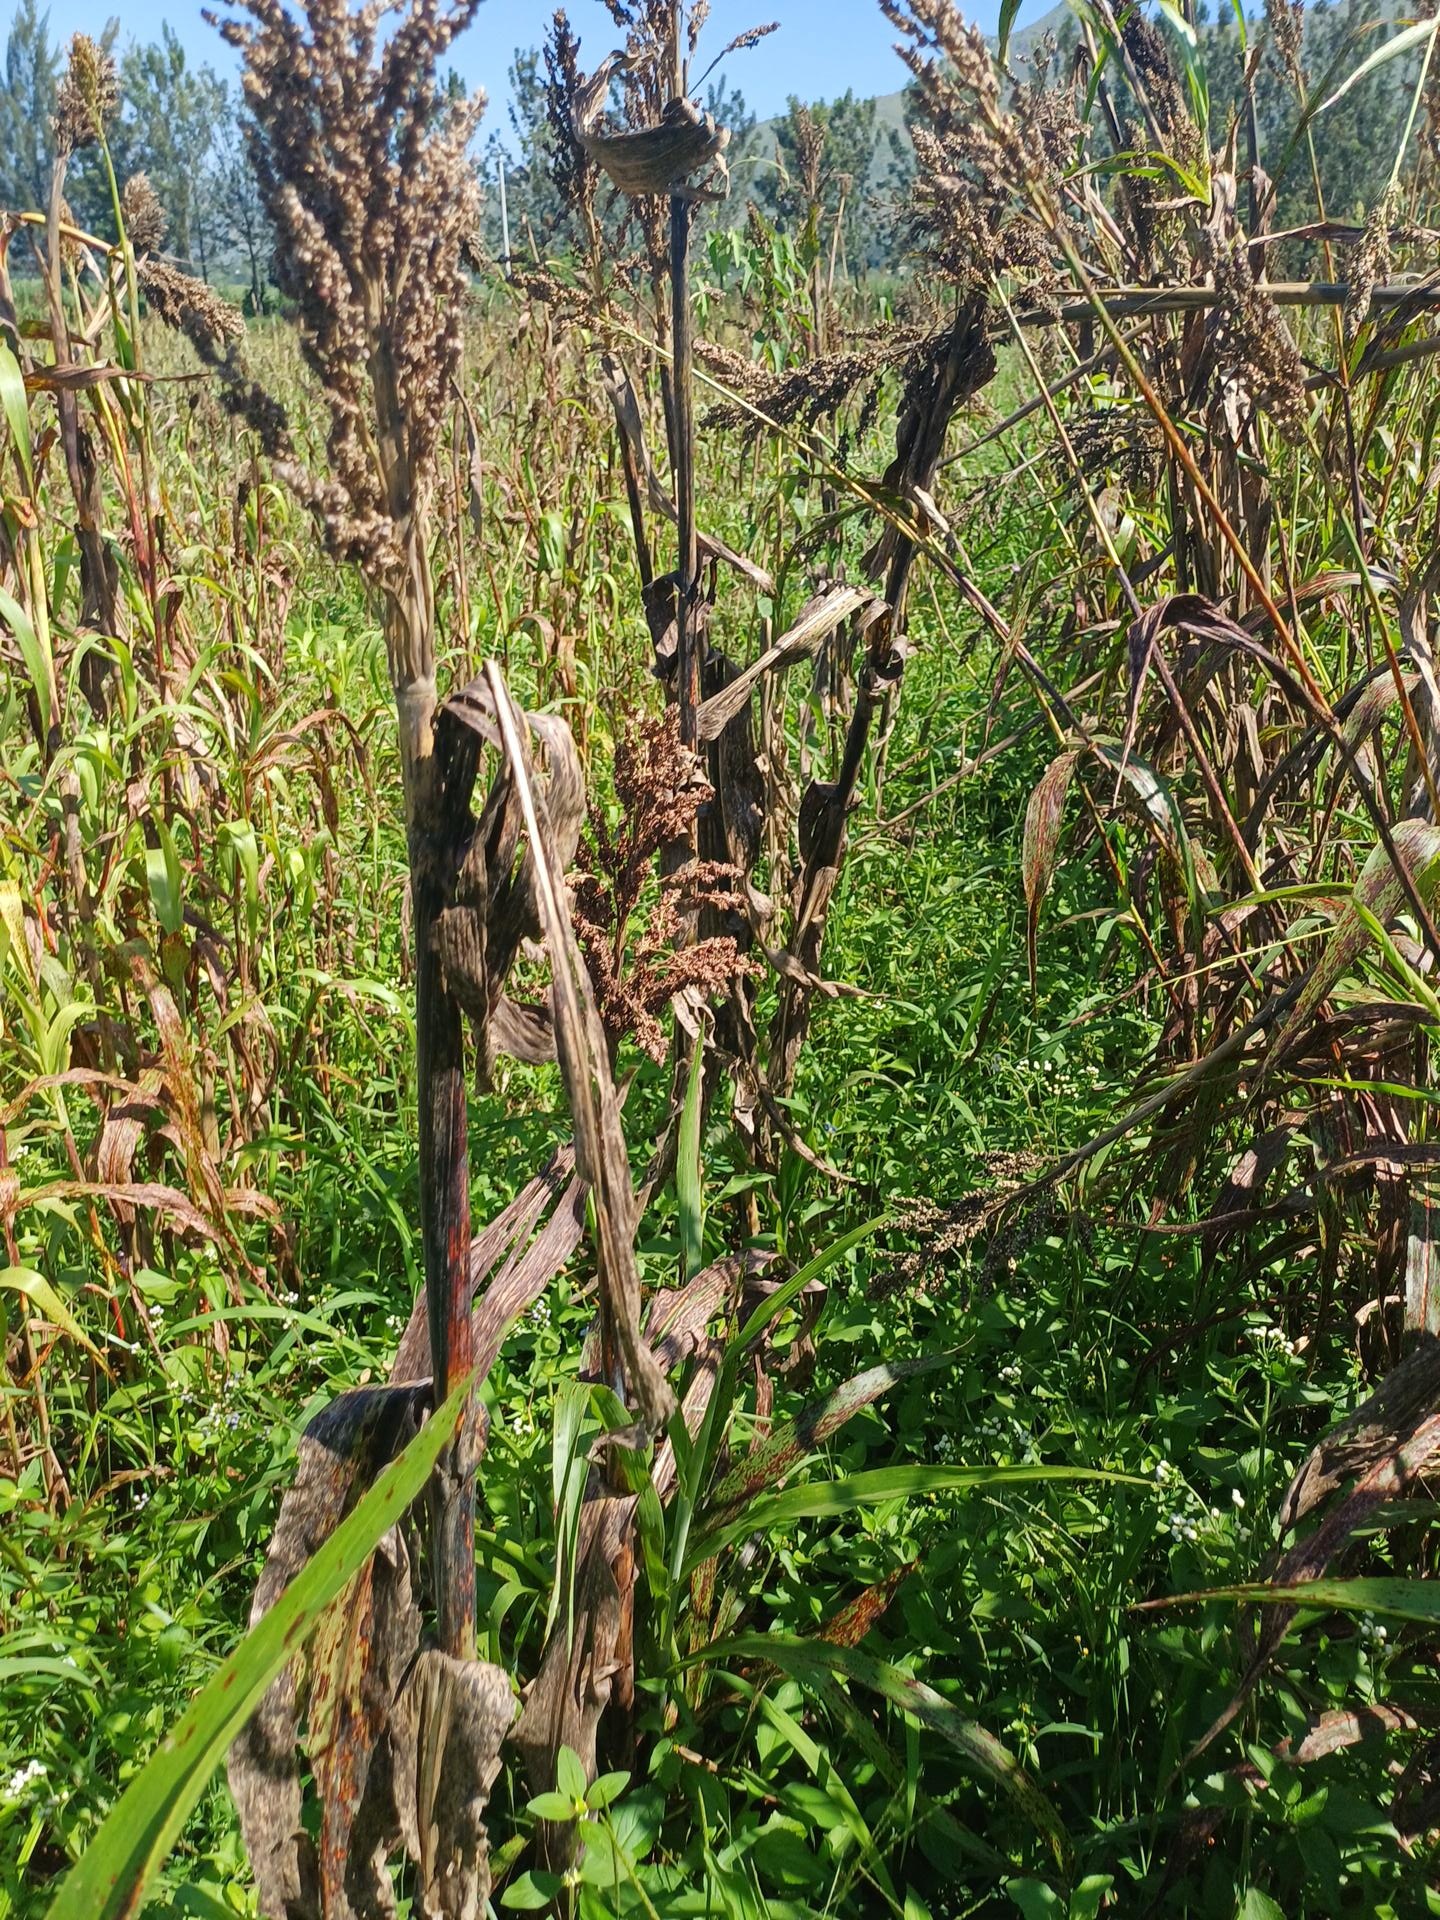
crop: sorghum
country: Kenya
